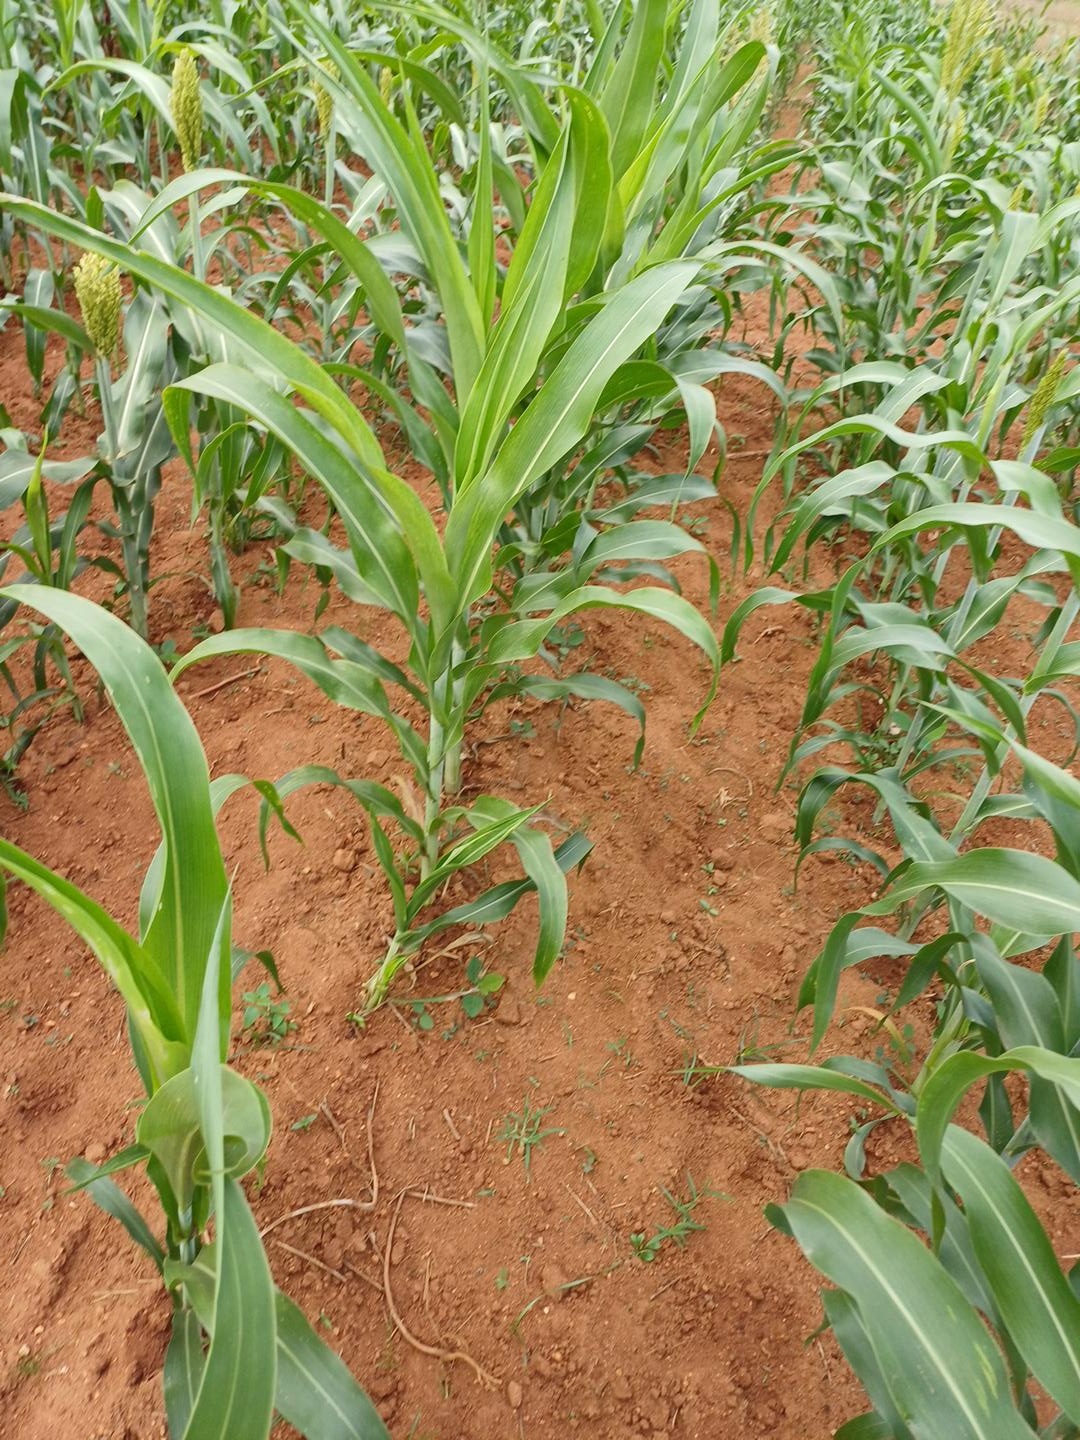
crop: sorghum
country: Kenya
